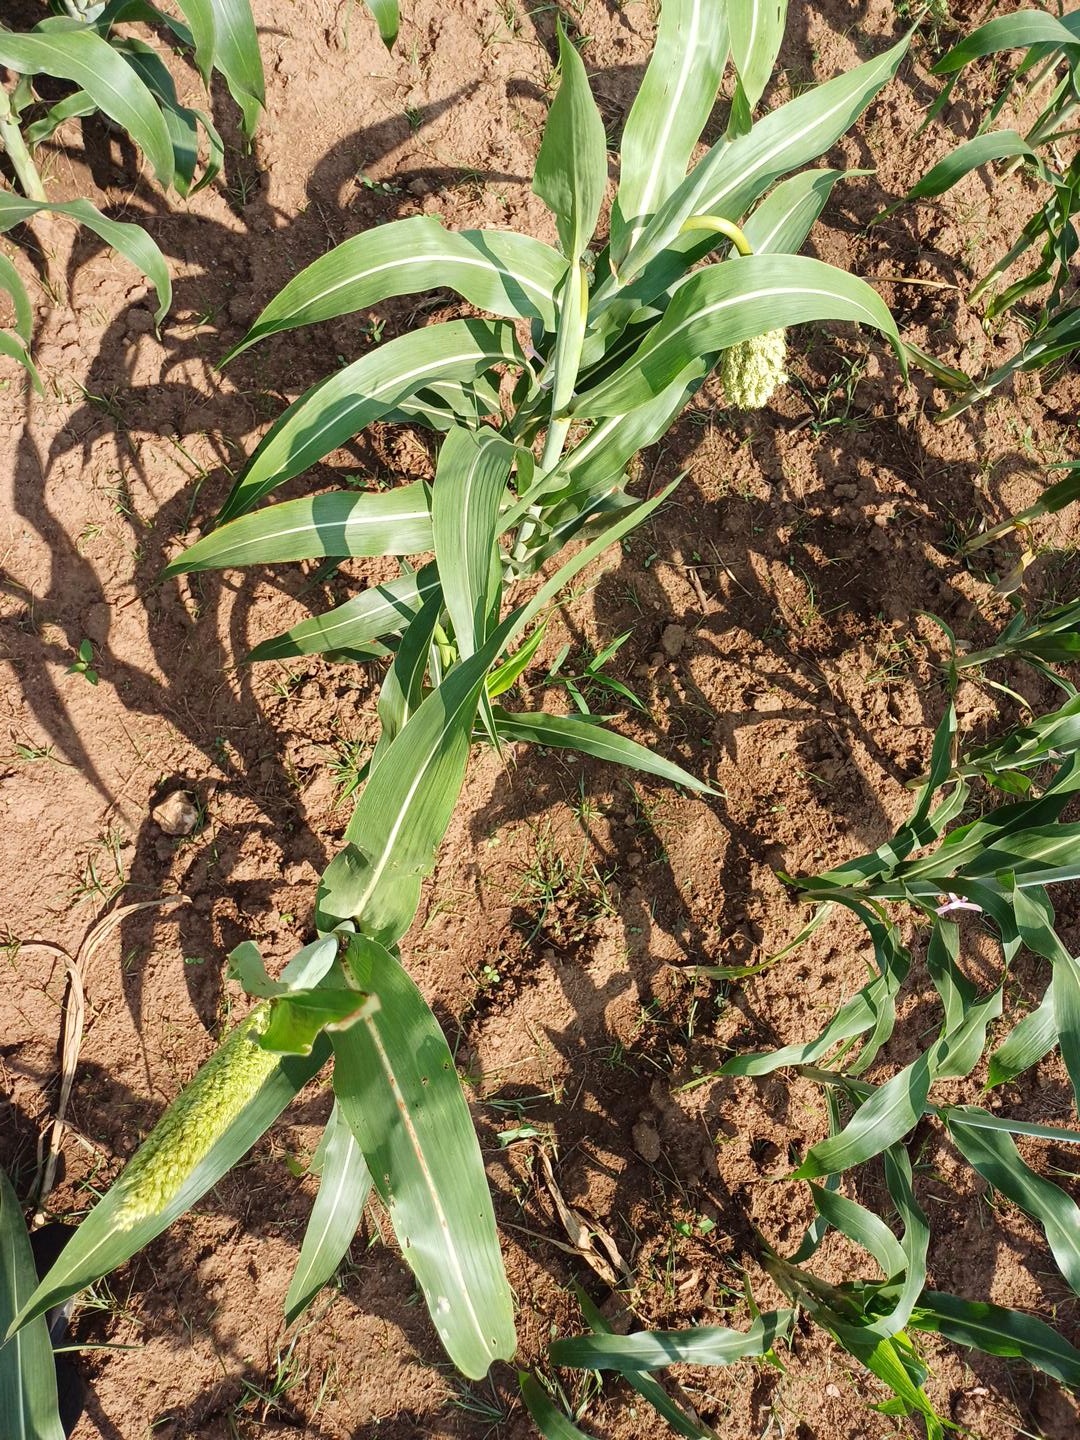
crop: sorghum
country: Kenya
